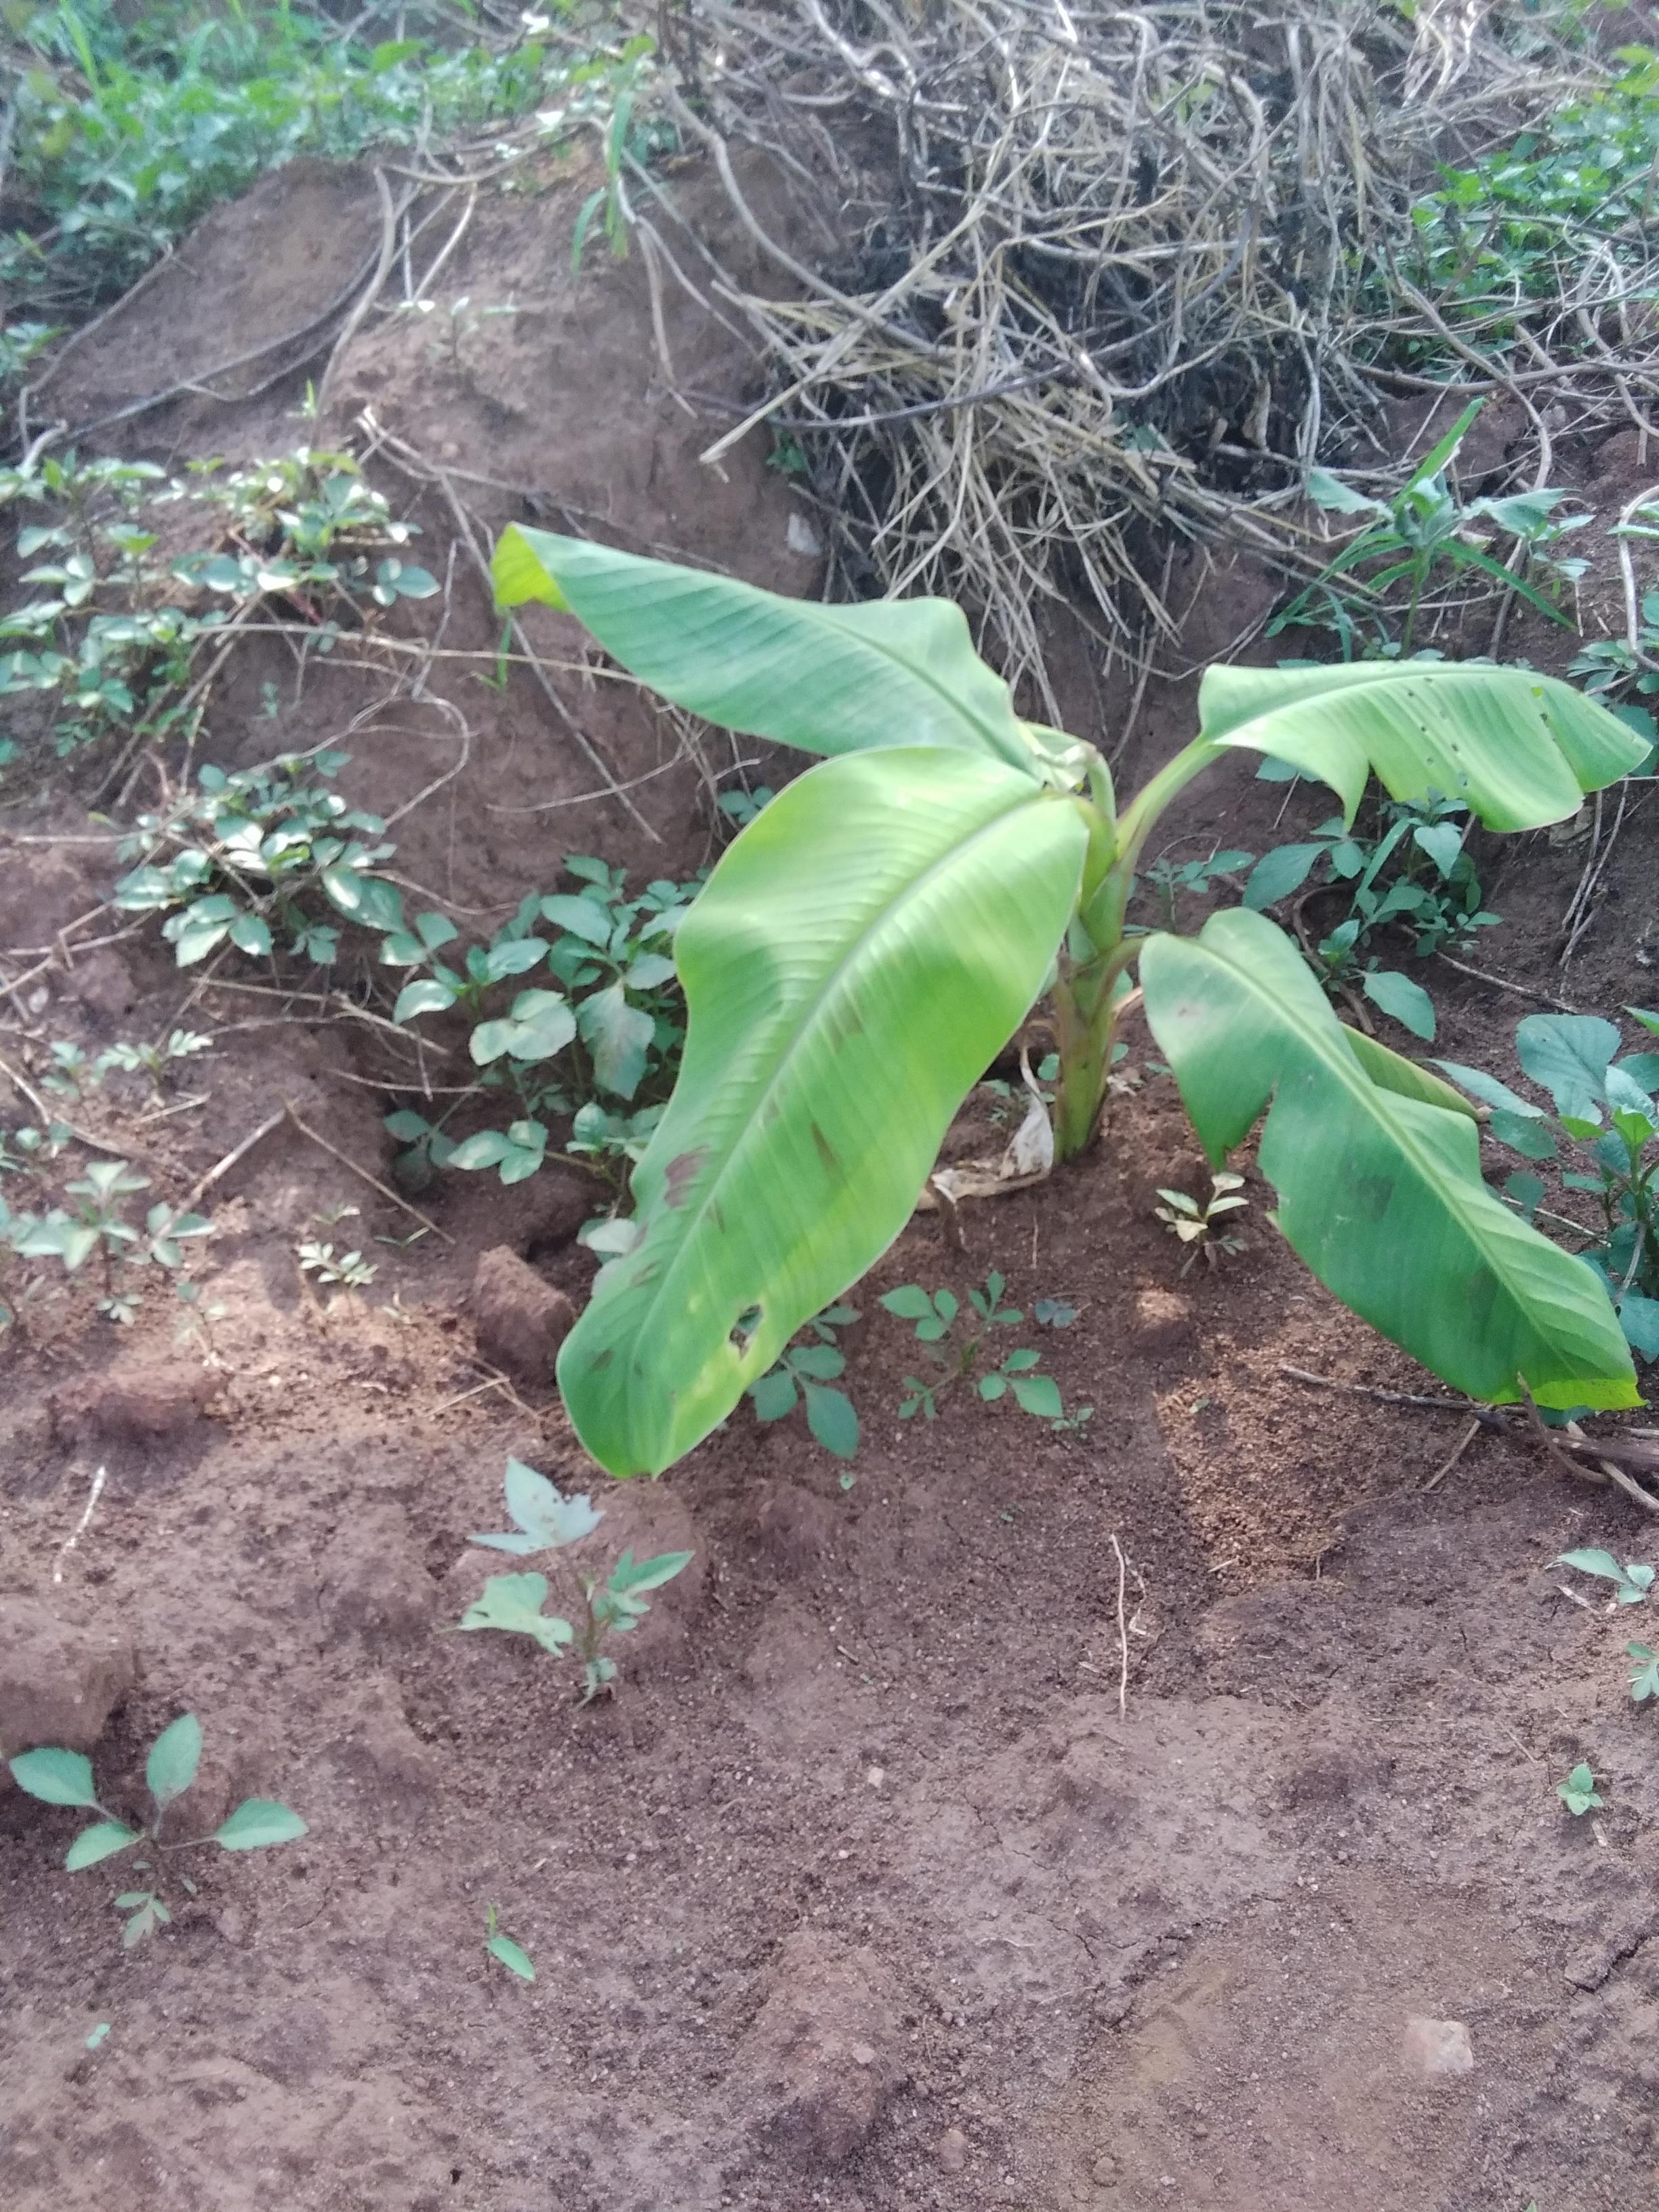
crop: banana
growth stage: vegetative
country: Tanzania
